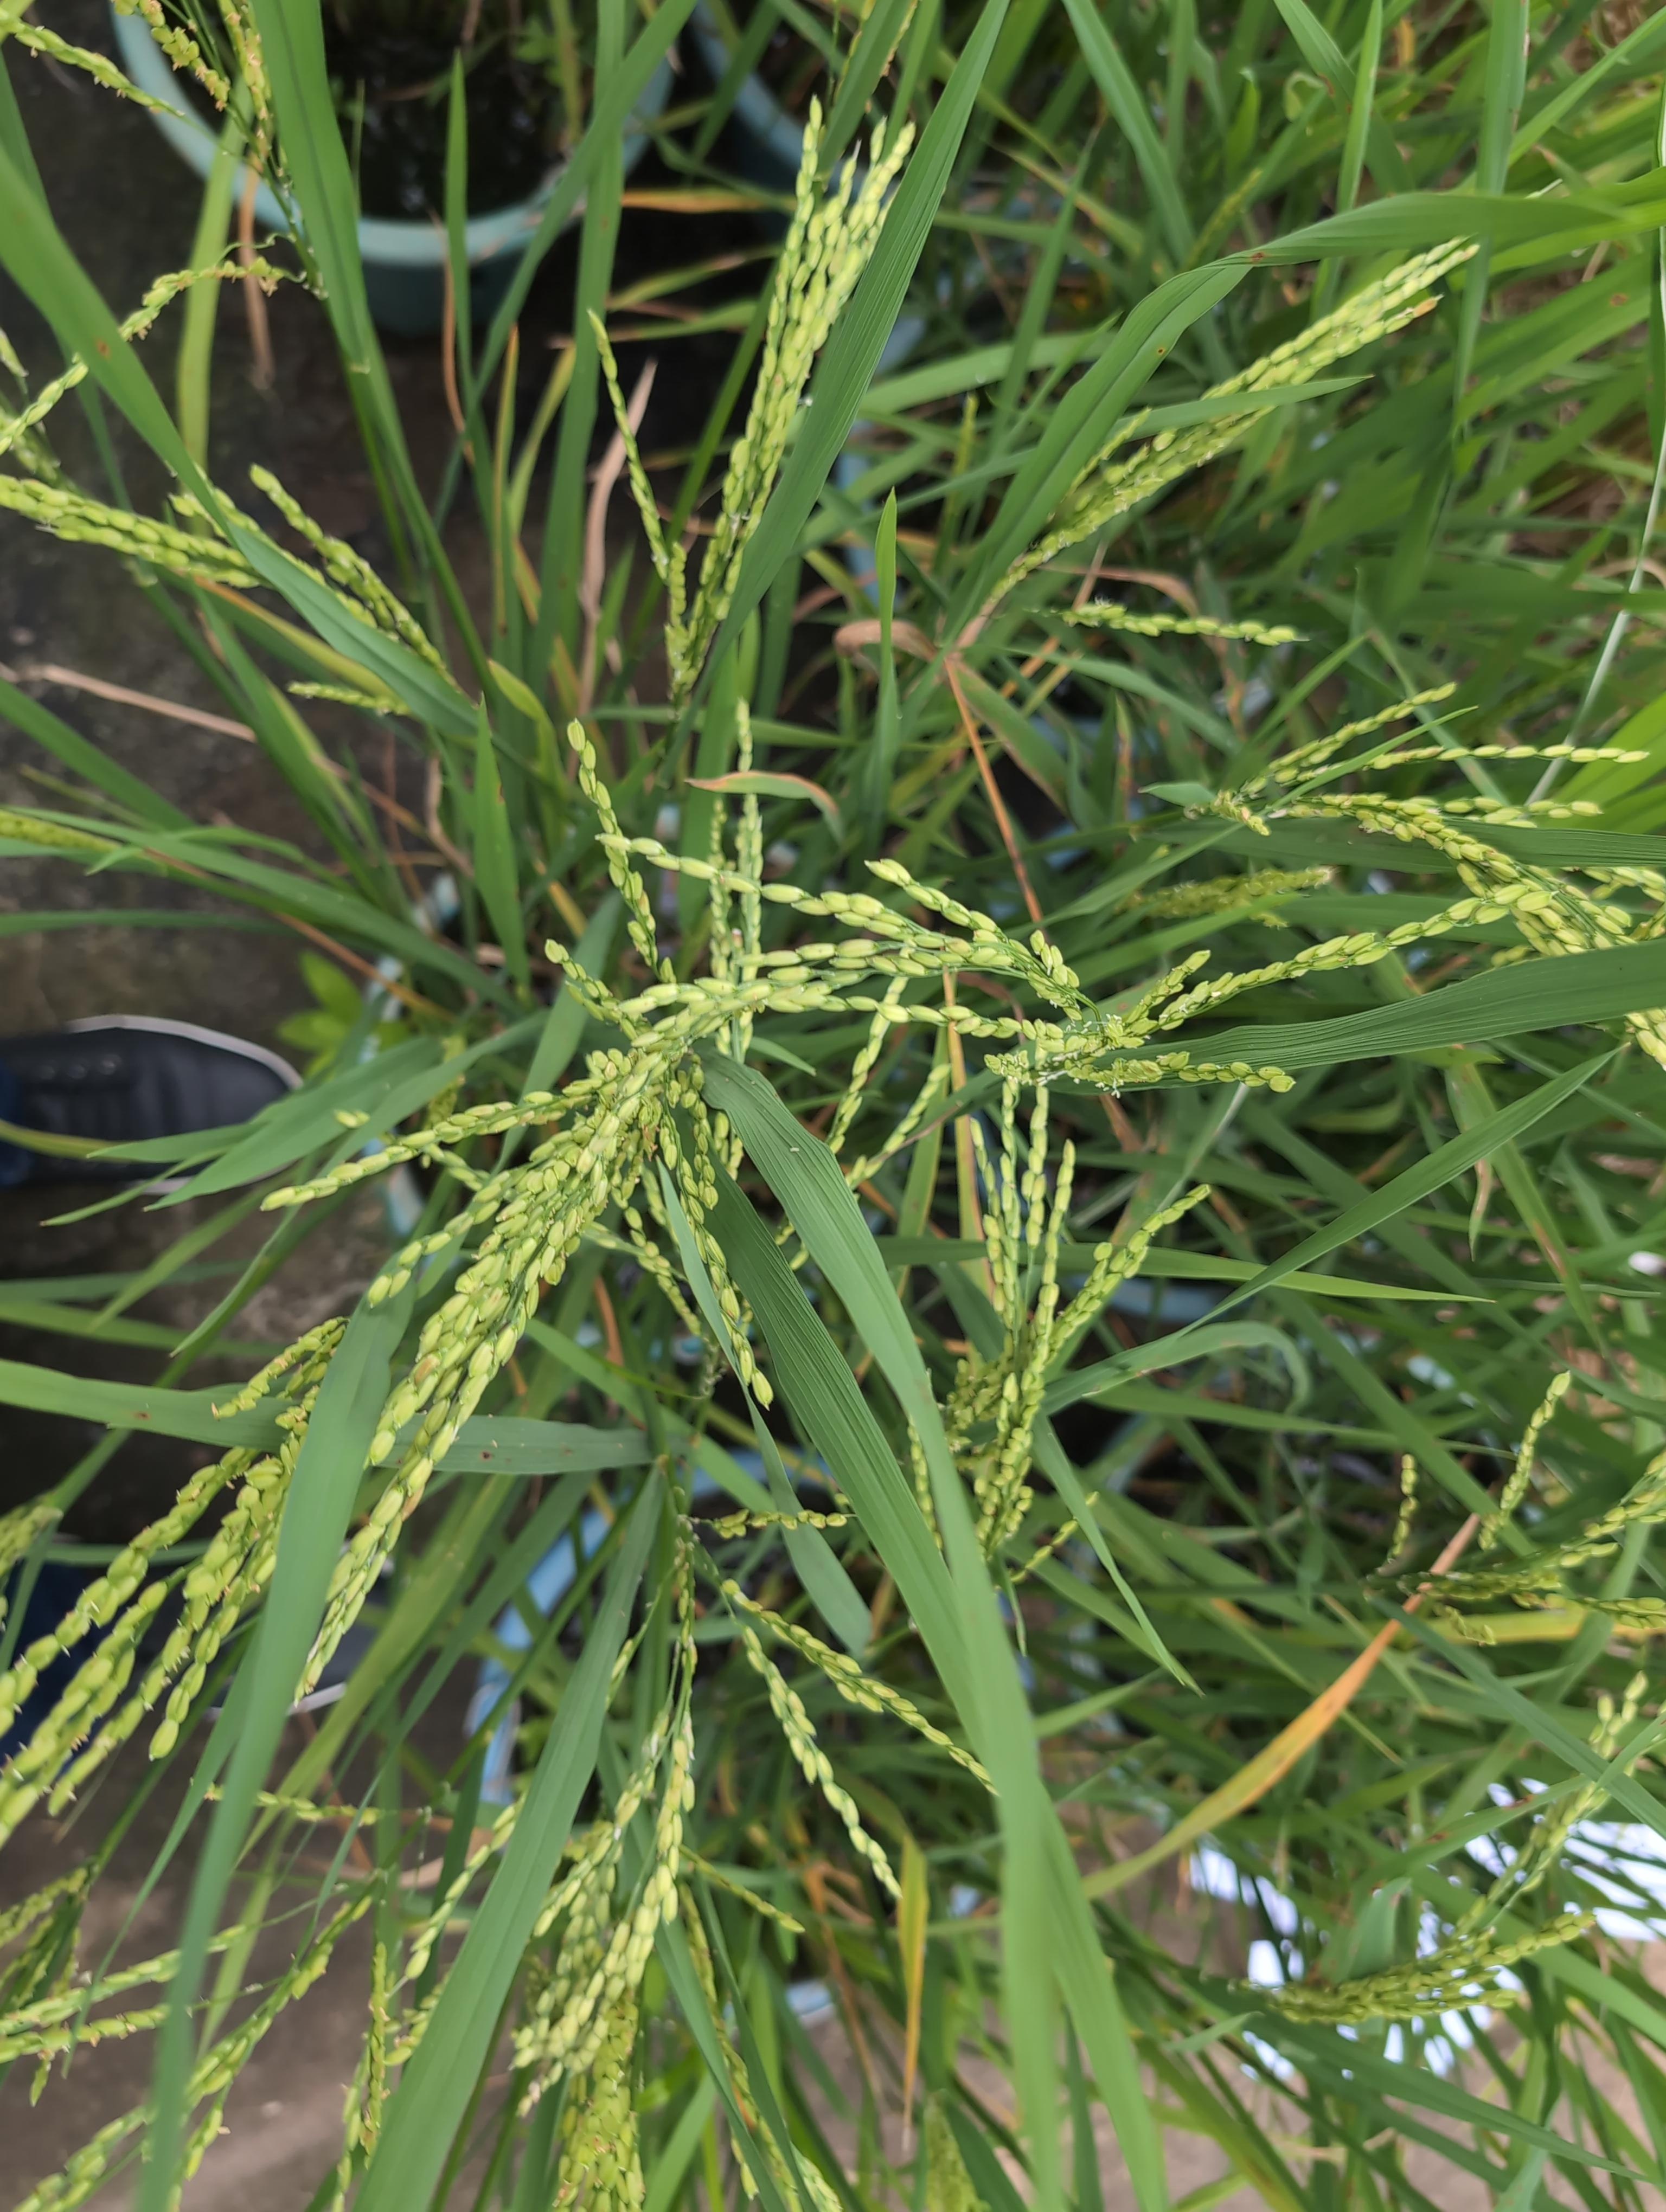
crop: rice
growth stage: stage dough
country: Côte d'Ivoire
